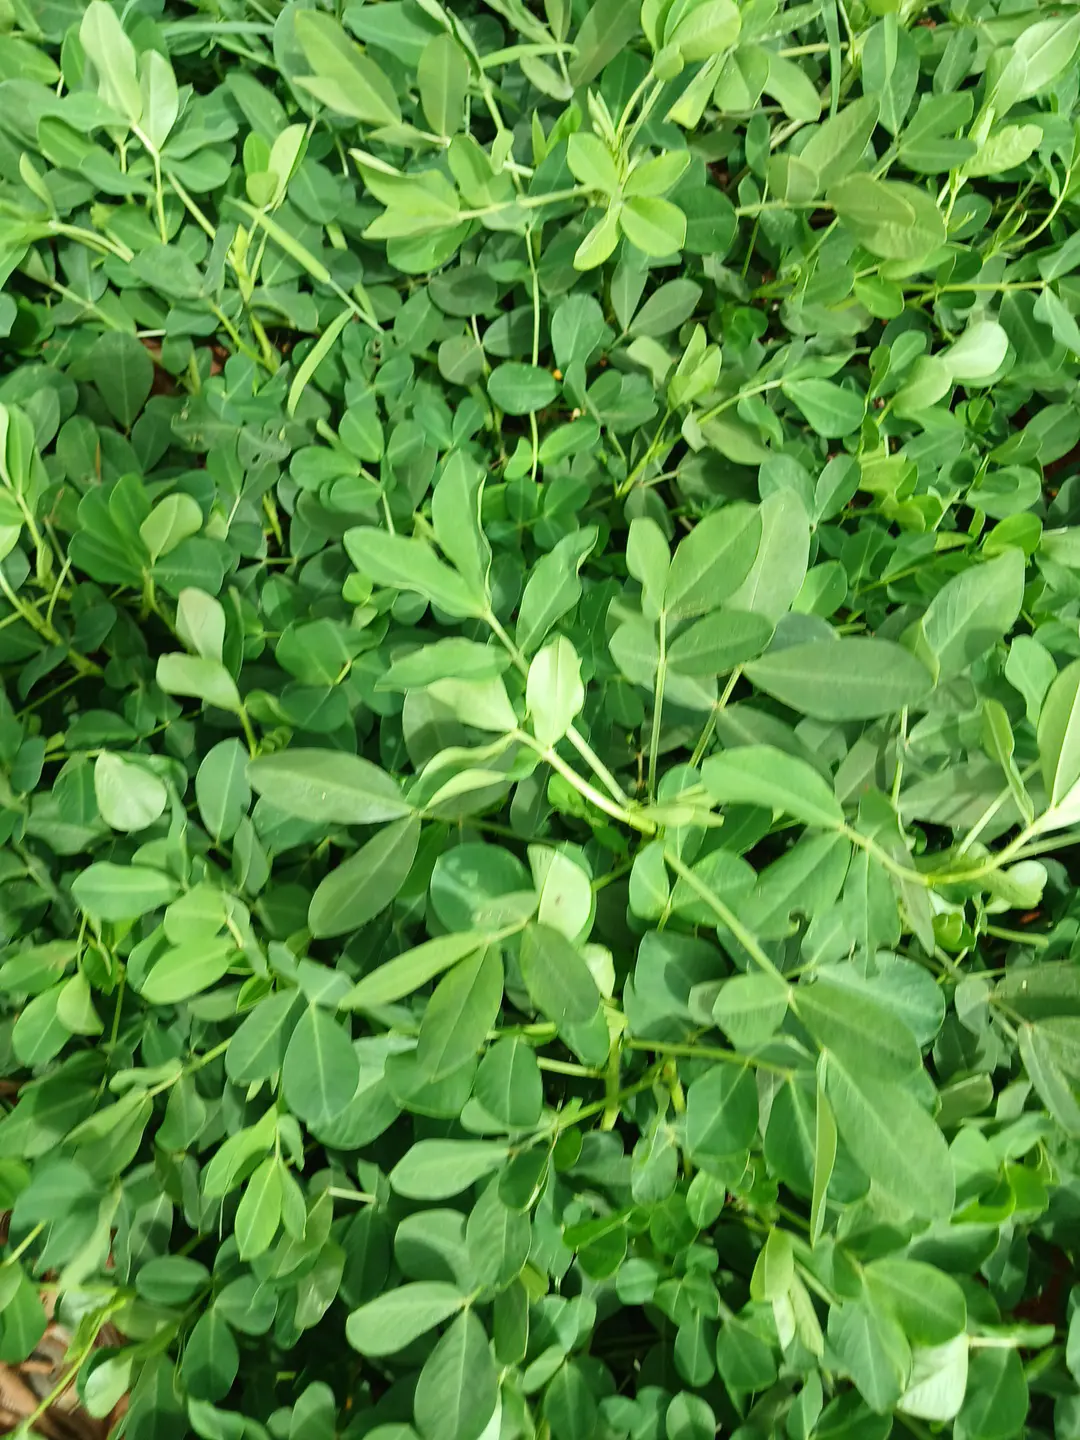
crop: groundnut
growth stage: flowering
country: Kenya
